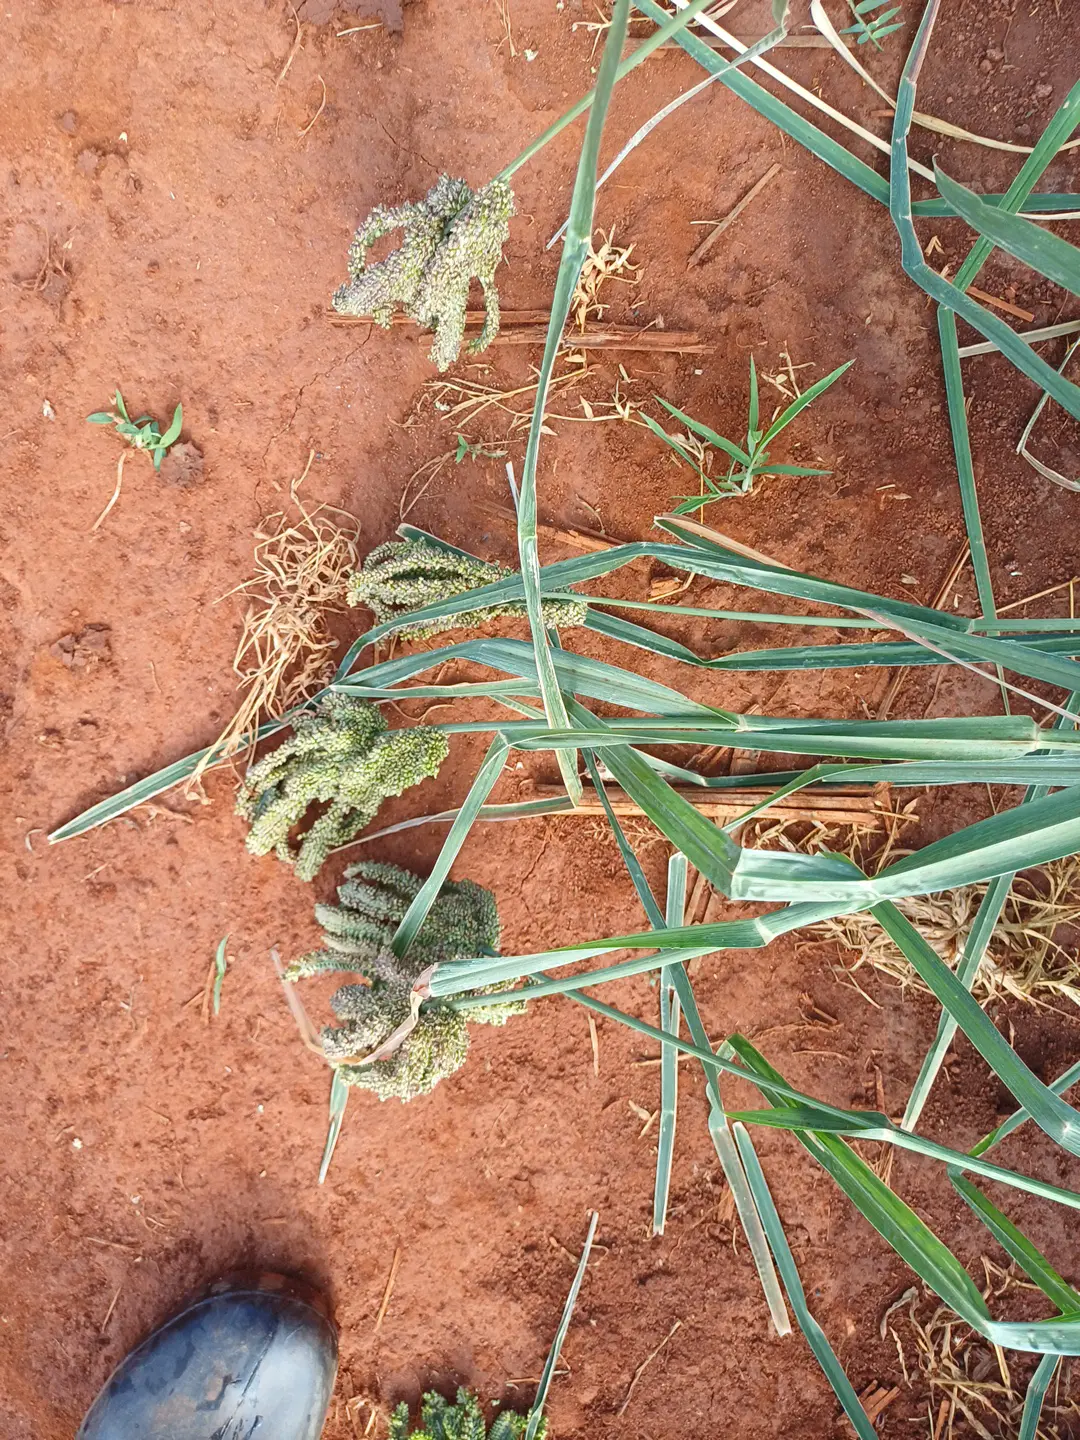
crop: finger millet
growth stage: filling grain
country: Kenya
